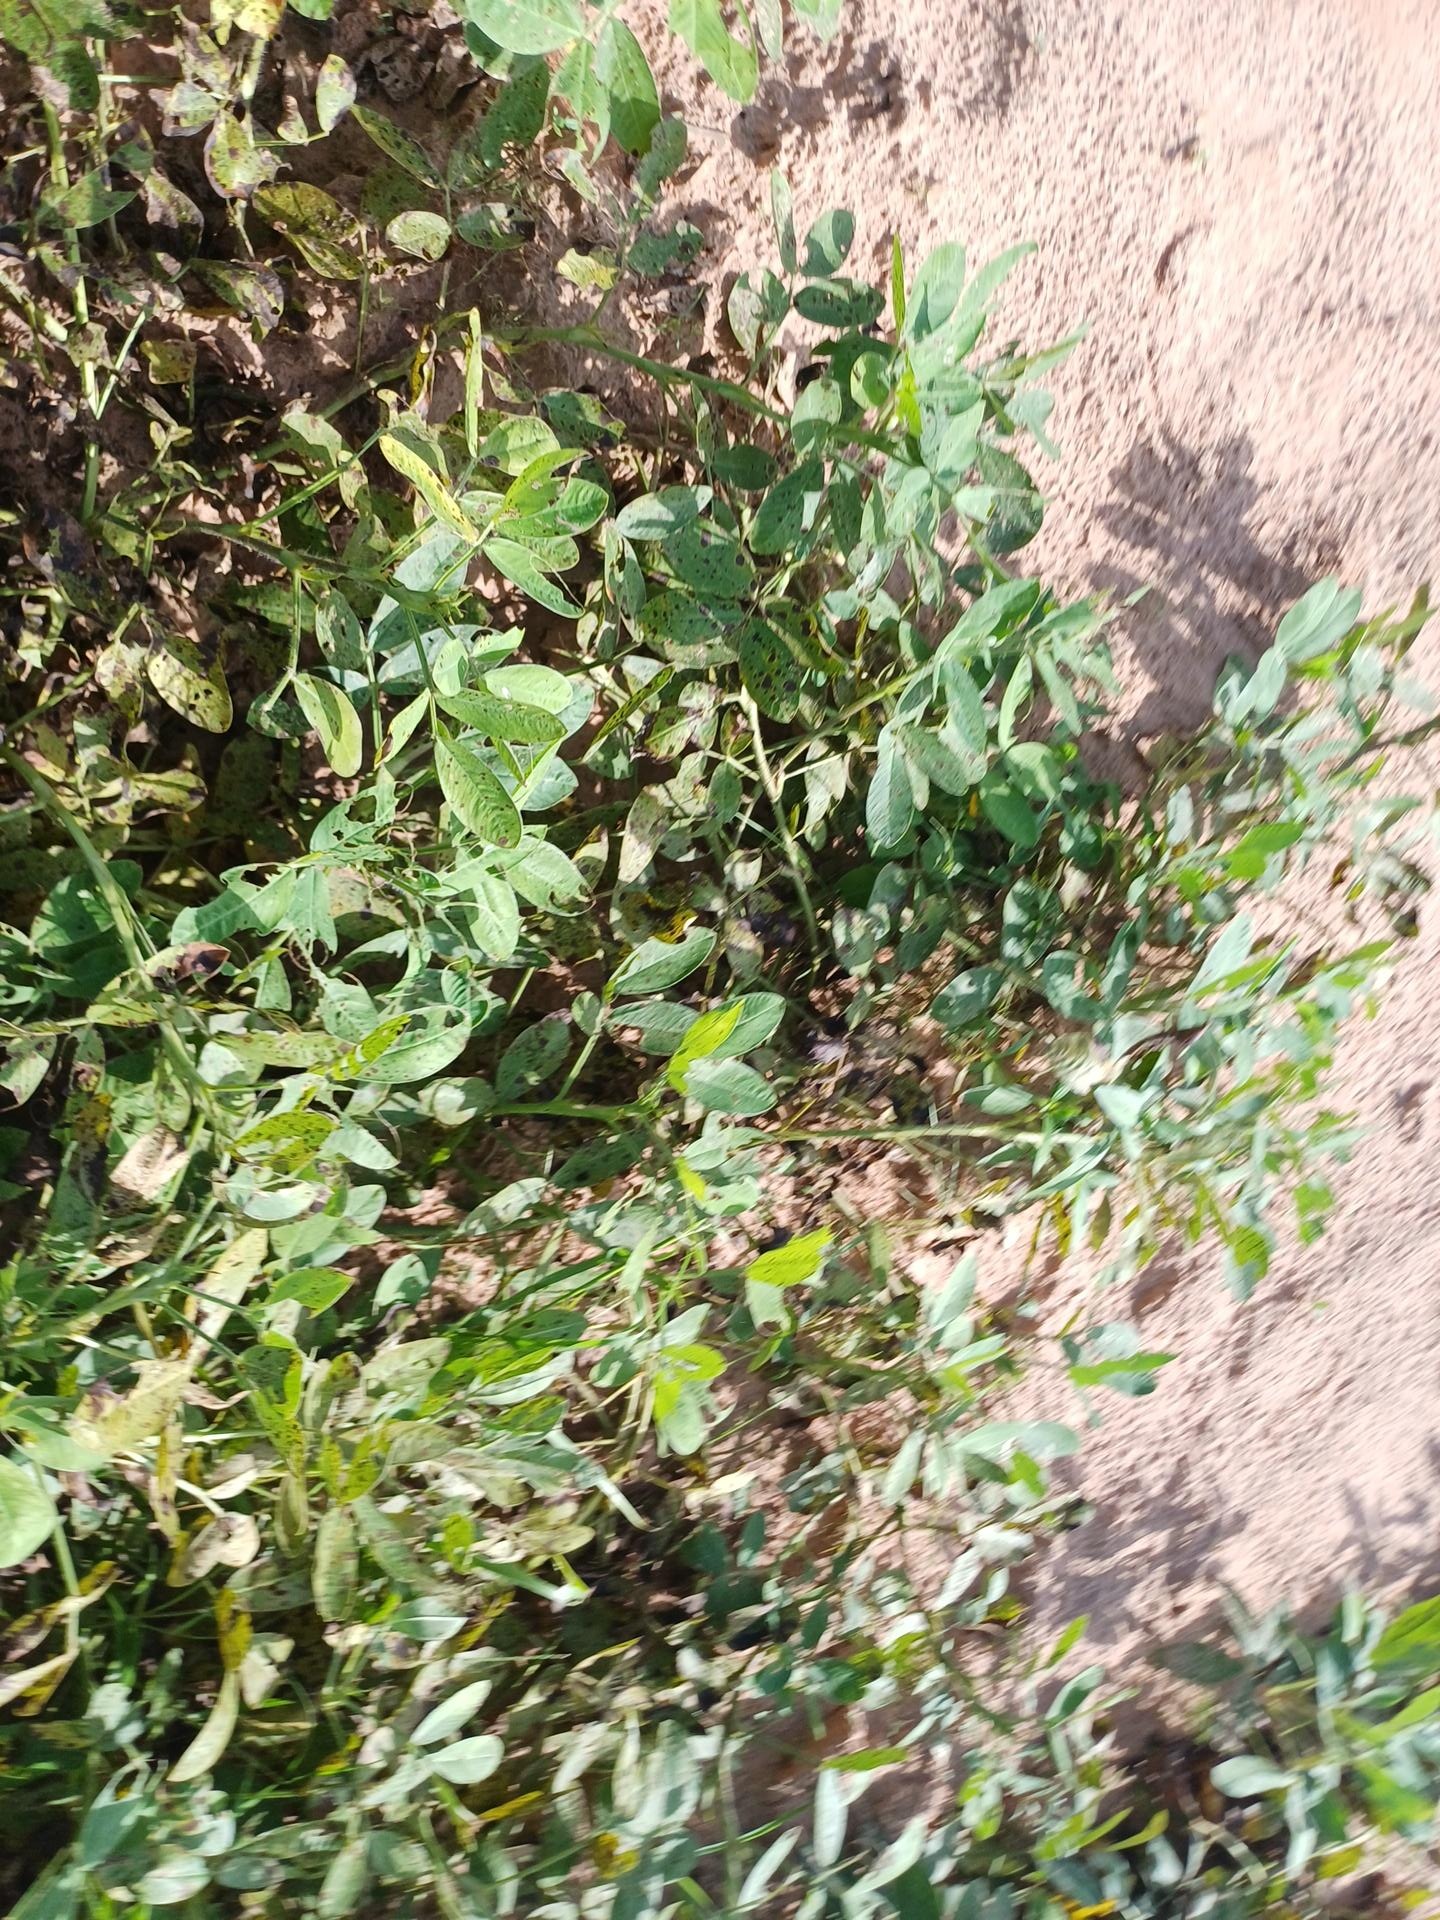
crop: groundnut
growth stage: flowering
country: Senegal
